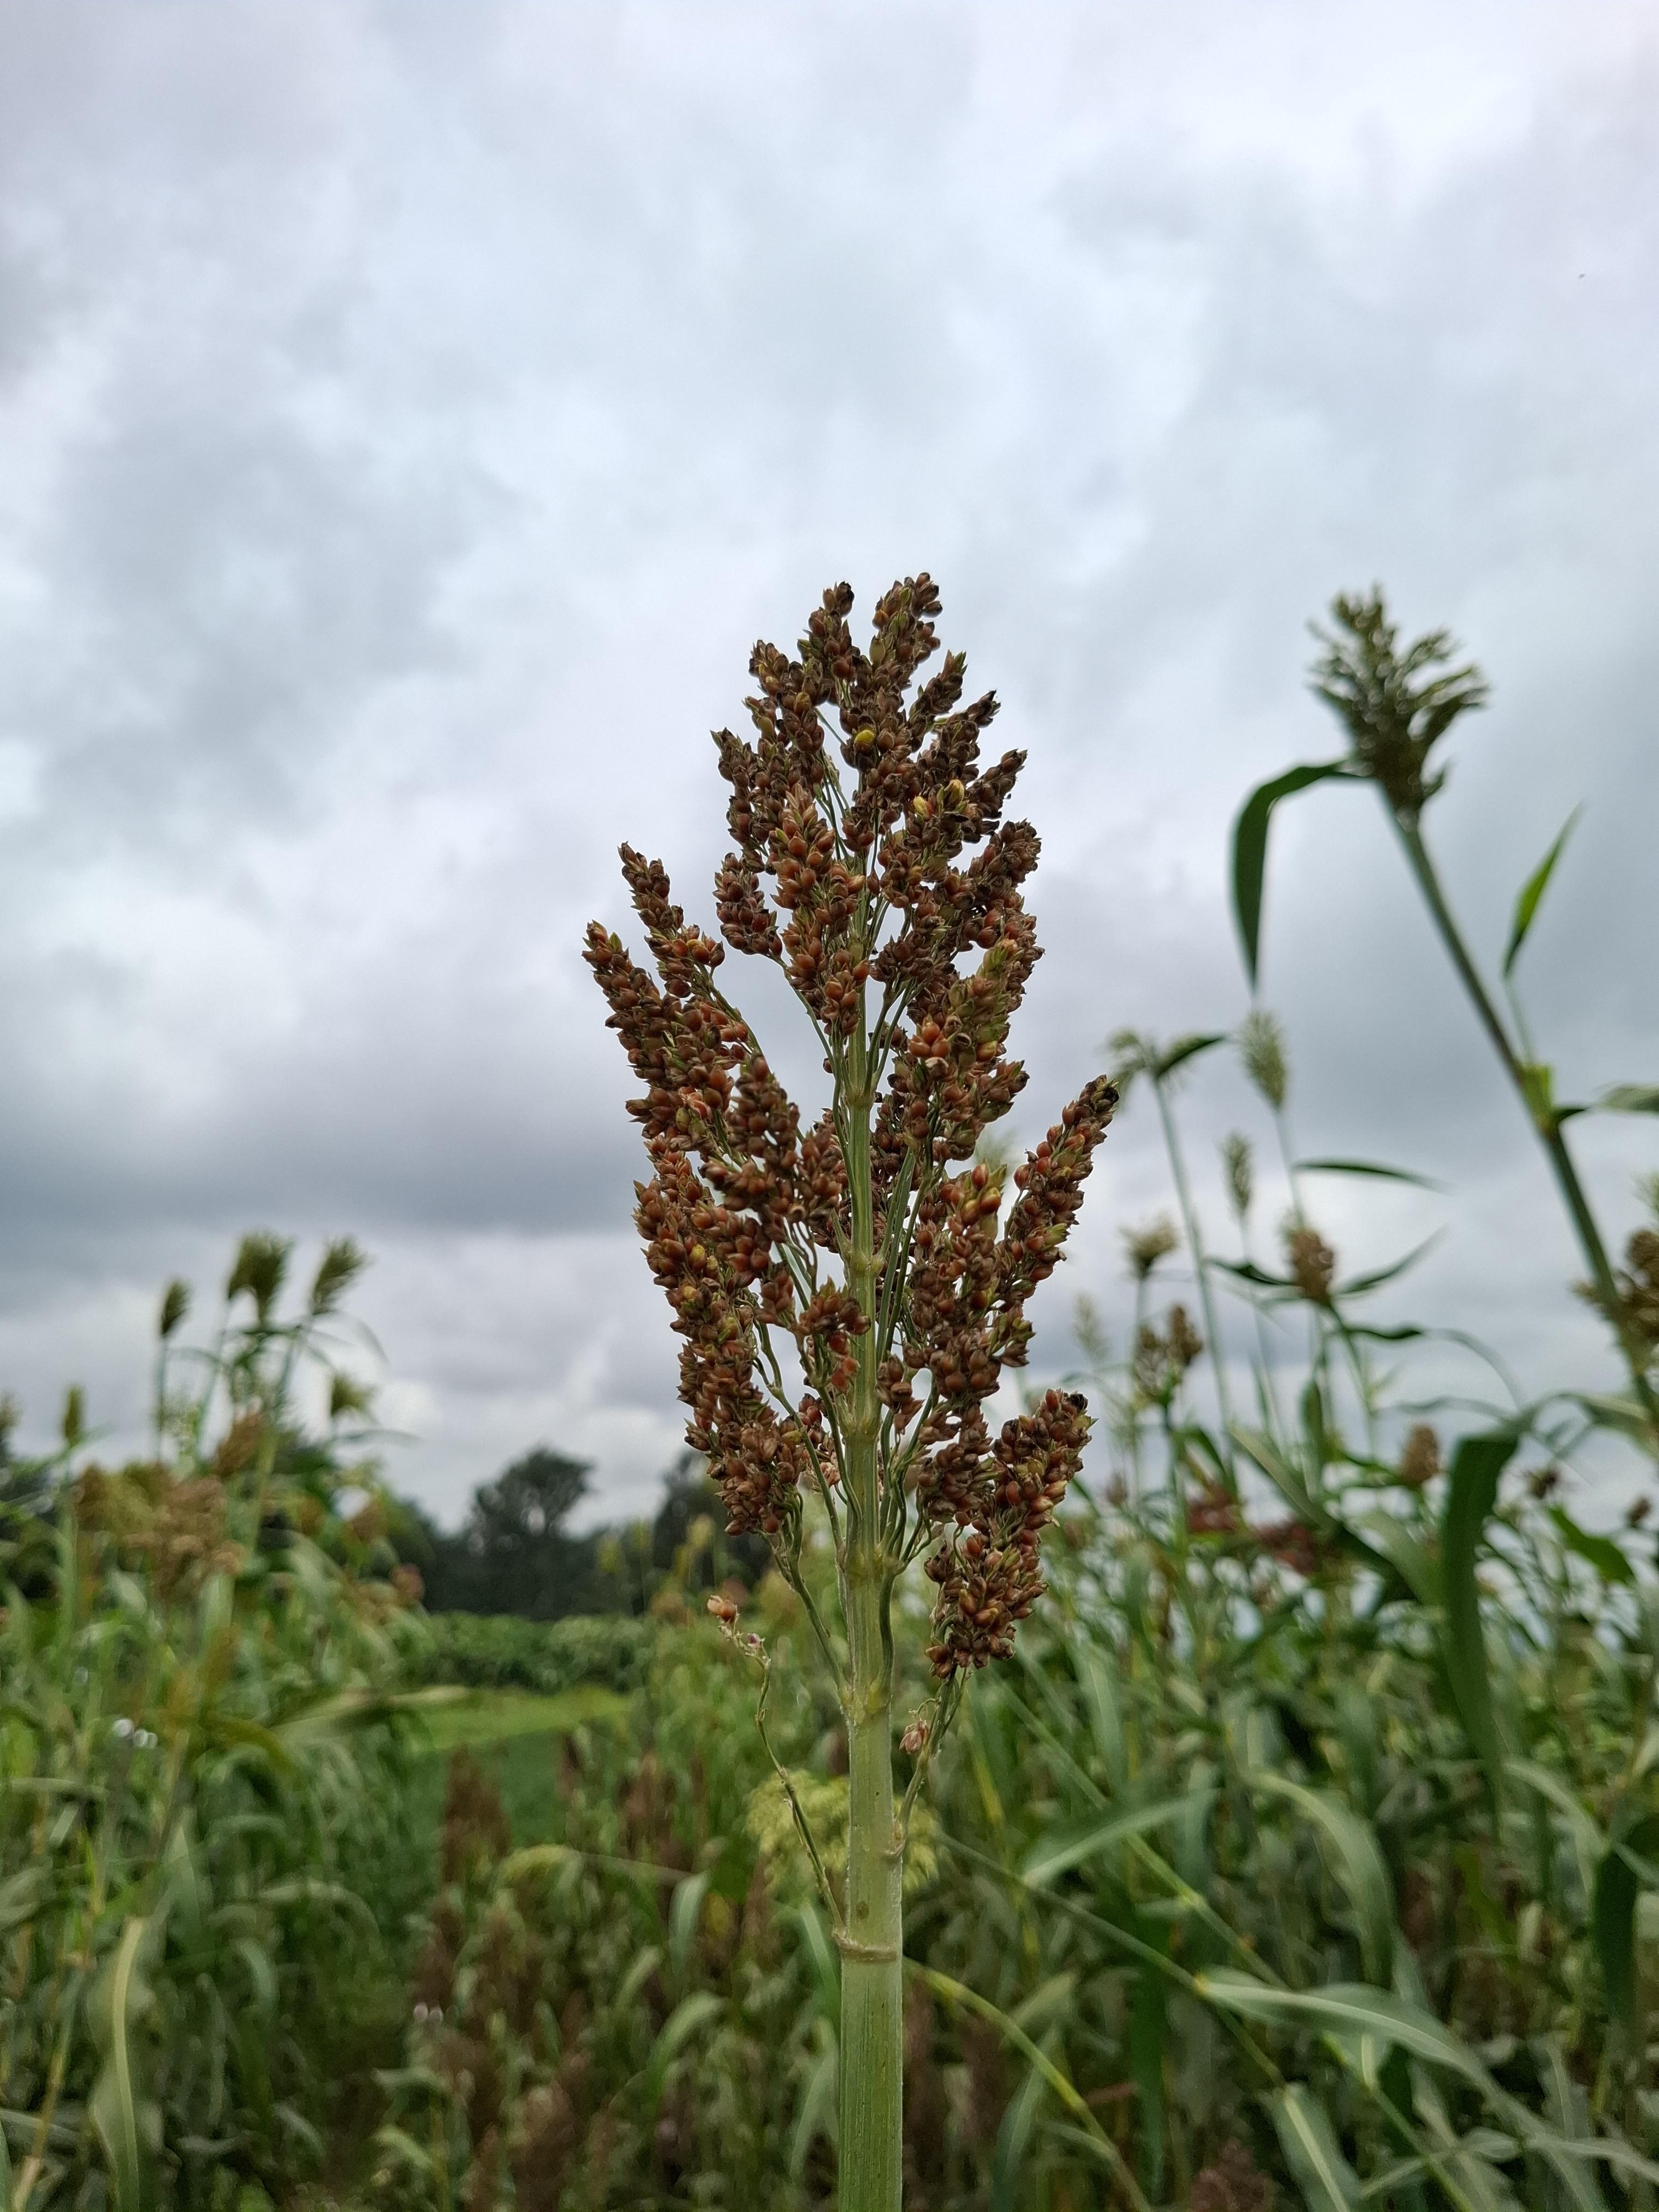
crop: sorghum
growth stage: harvest maturity
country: Tanzania
